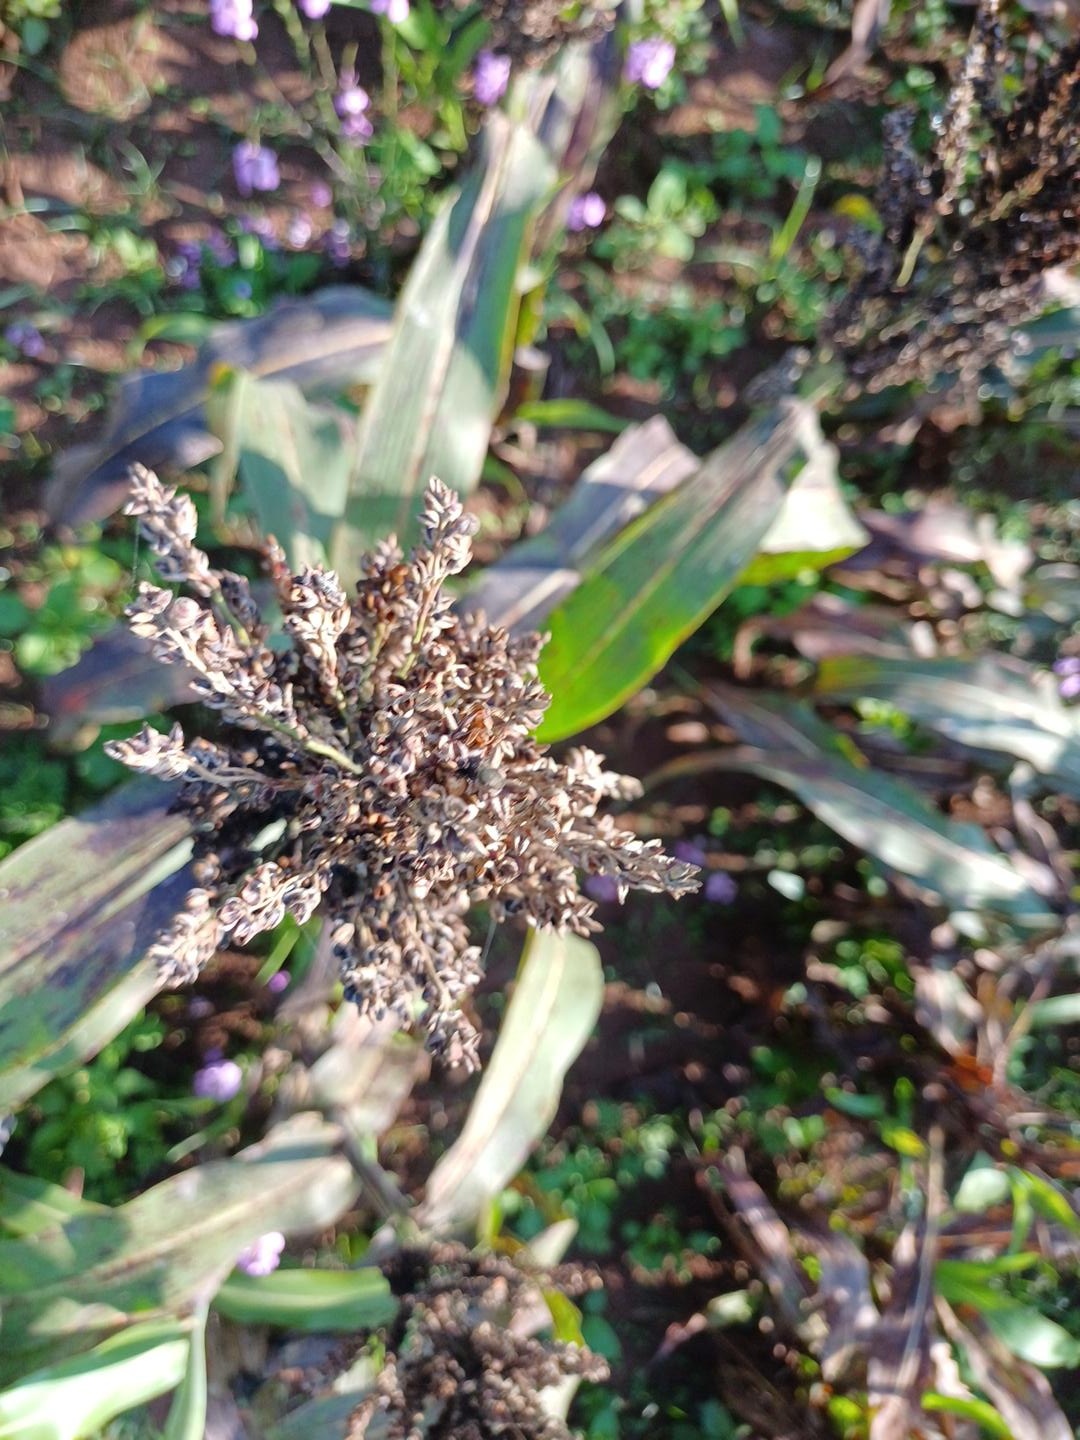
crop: sorghum
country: Kenya
